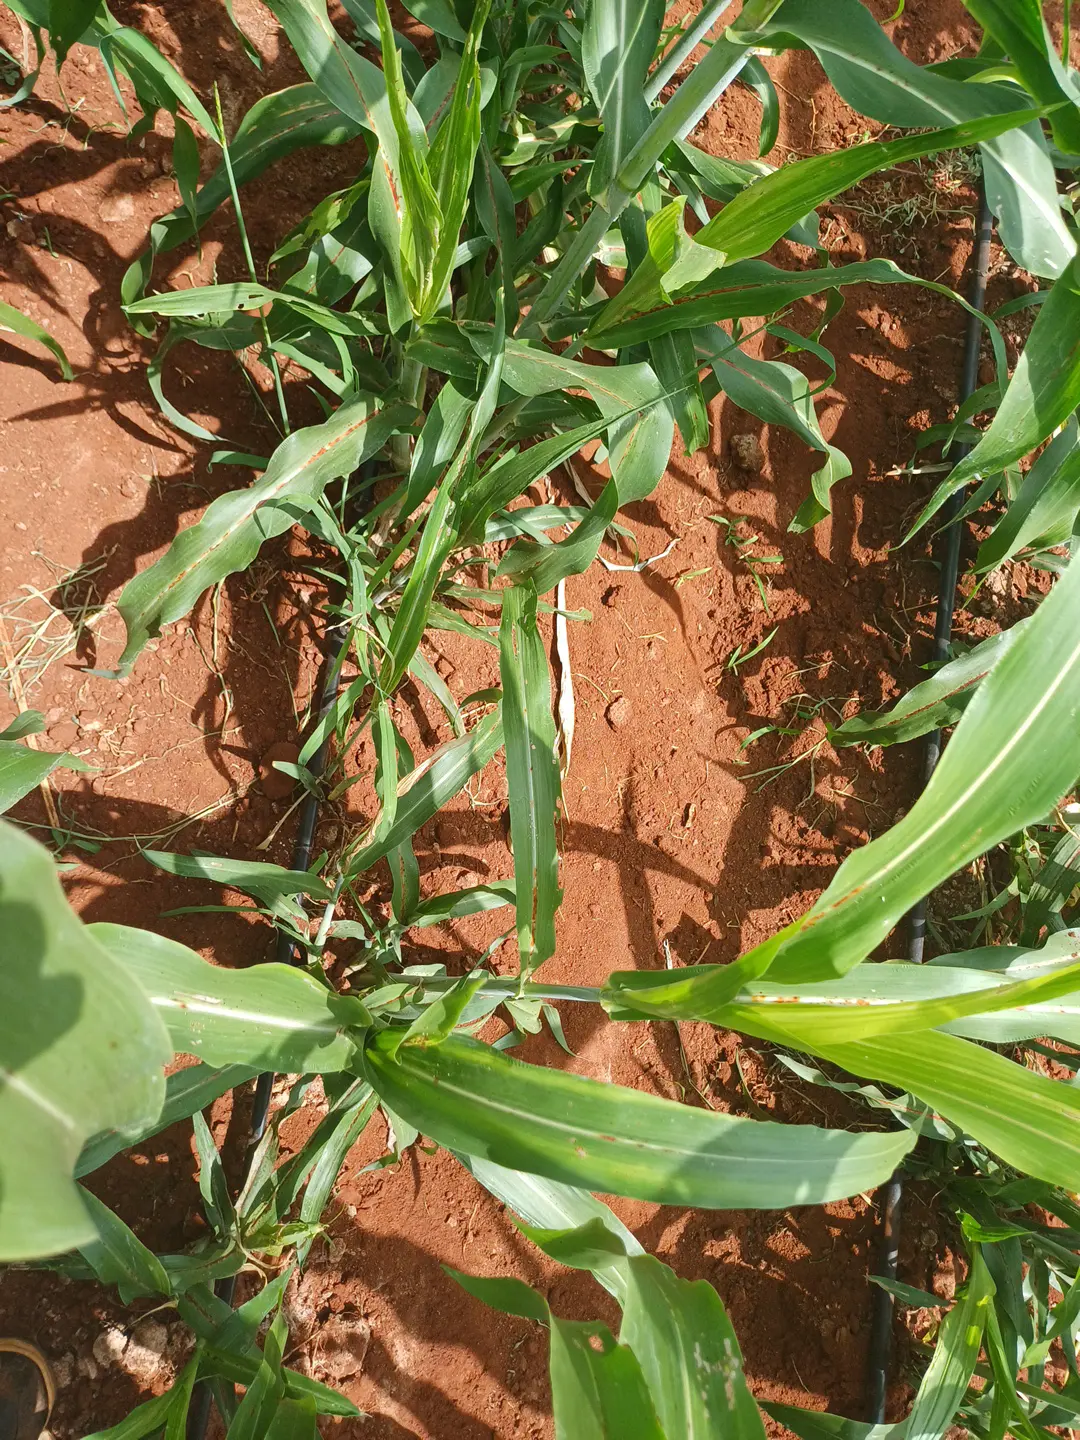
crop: sorghum
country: Kenya
